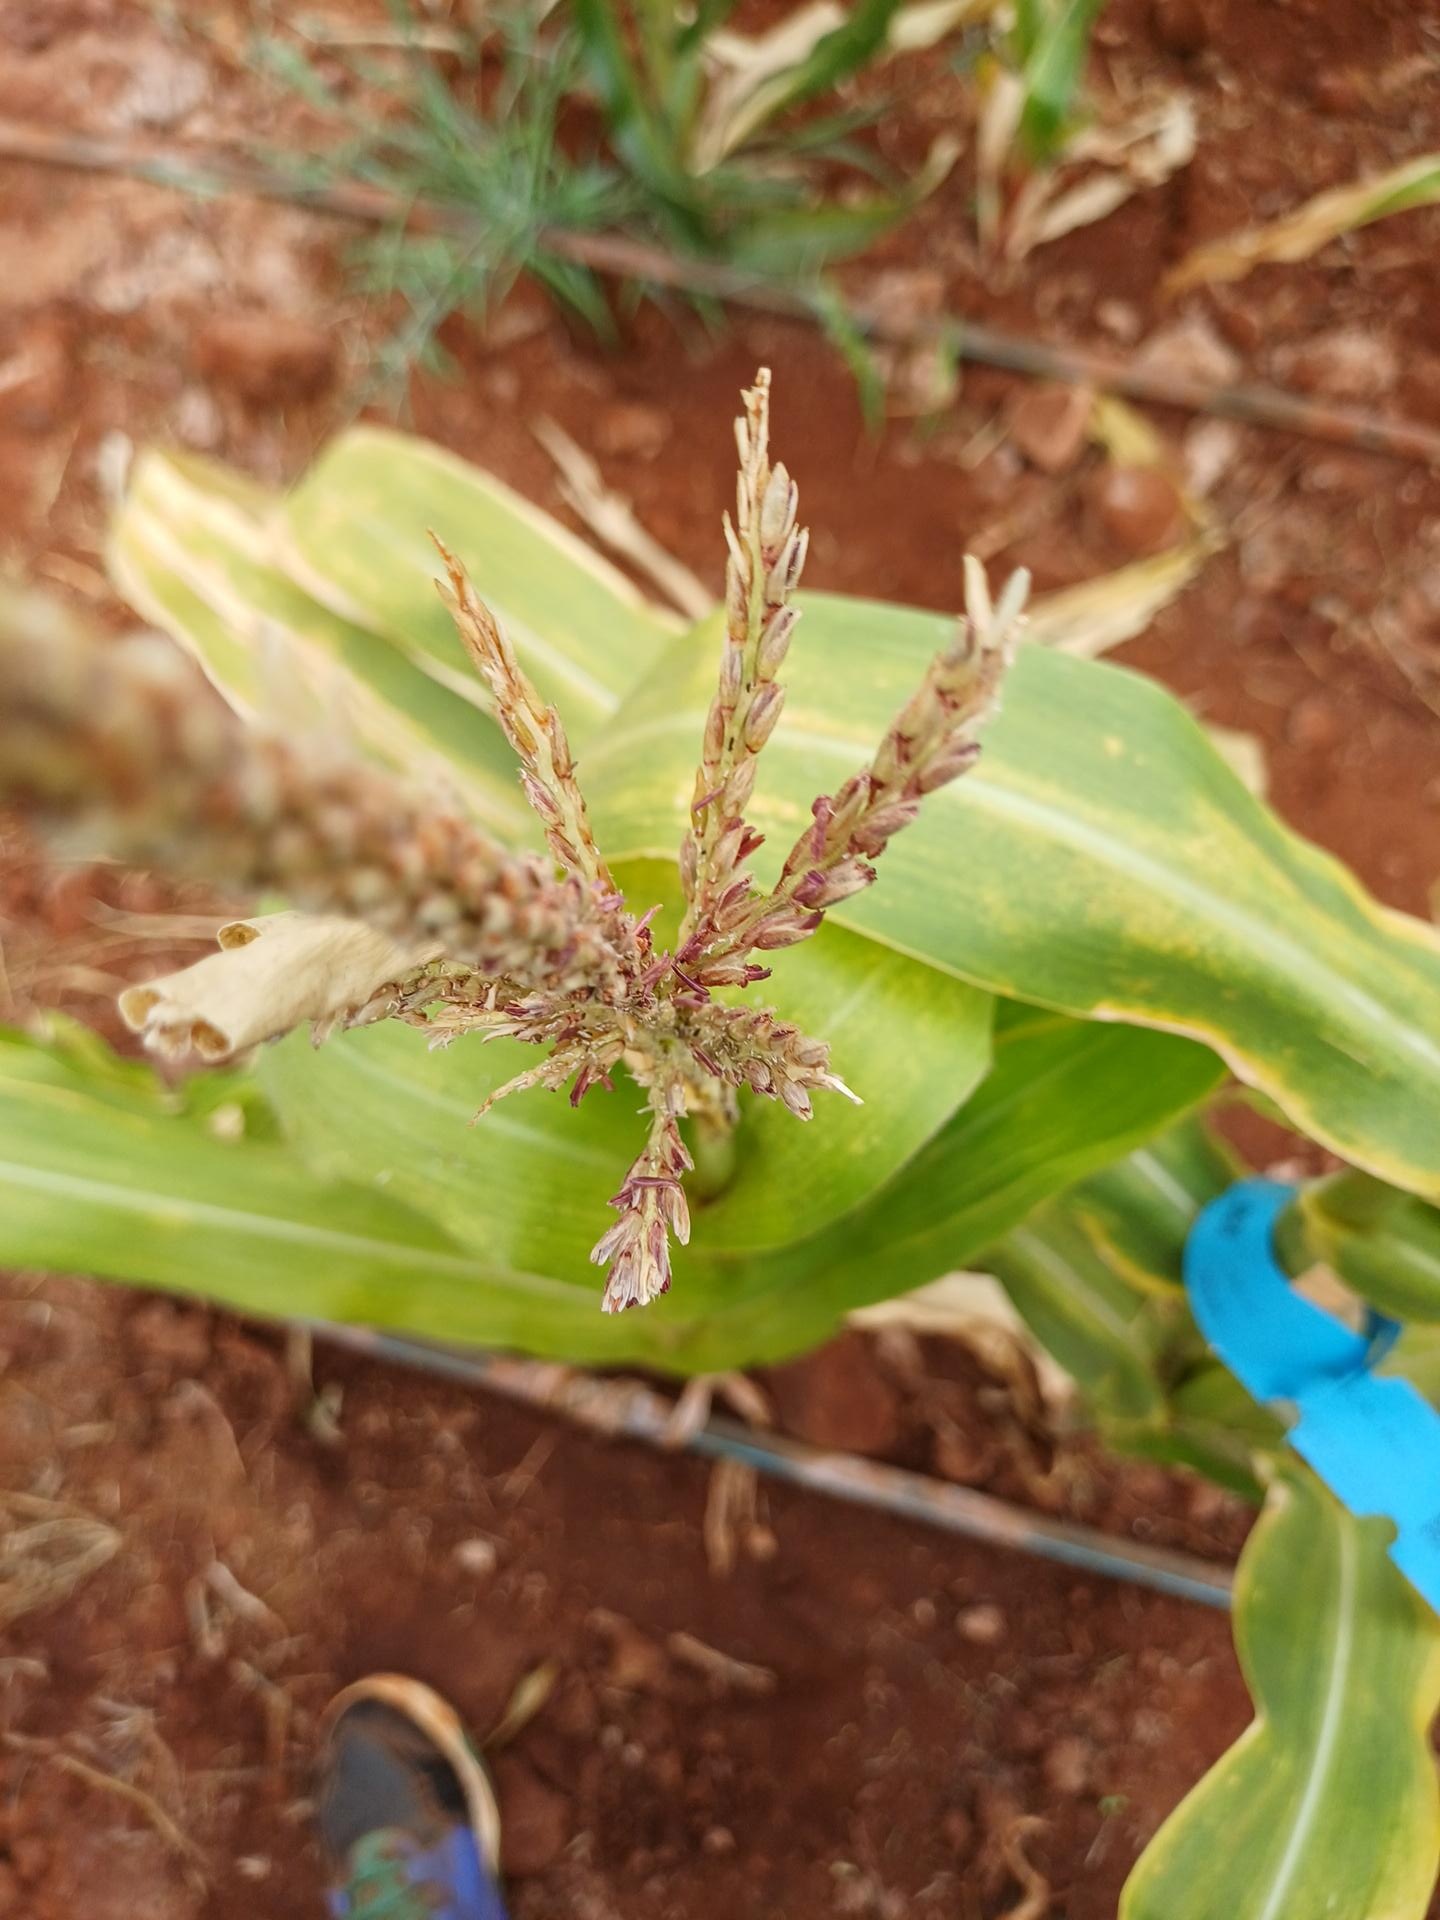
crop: maize
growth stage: flowering
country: Kenya
